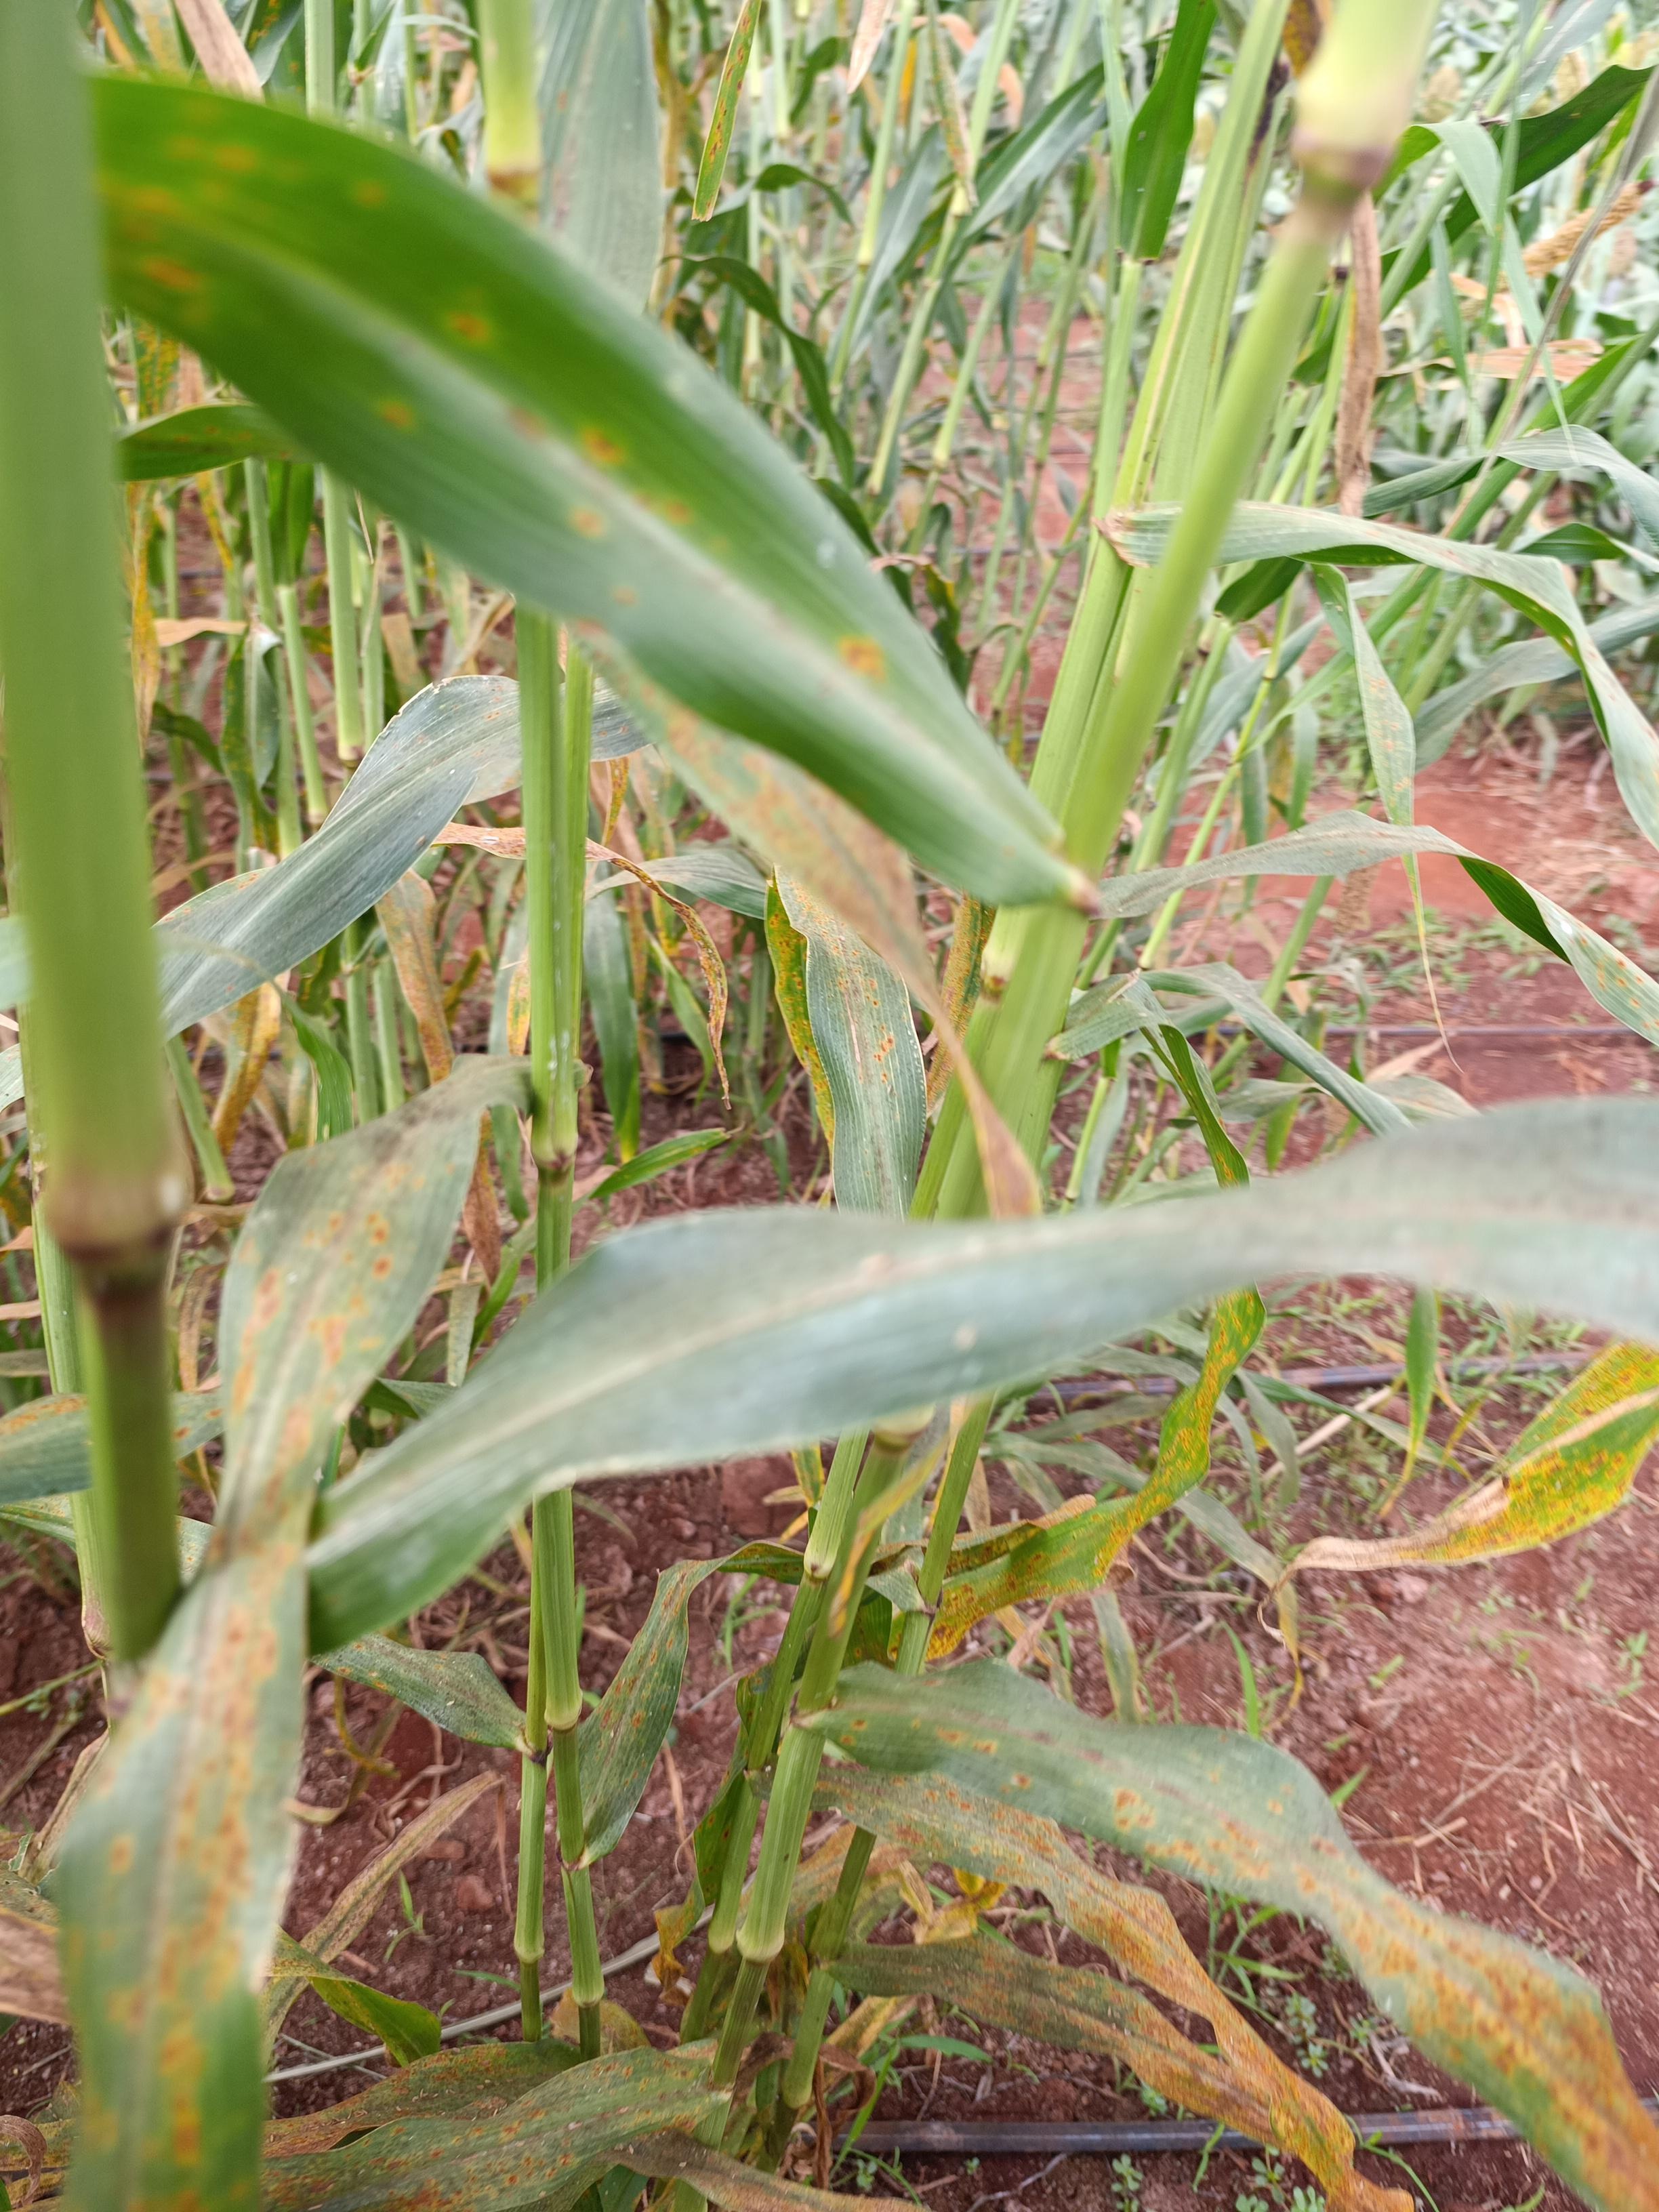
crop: pearl millet
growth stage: filling grain
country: Kenya
